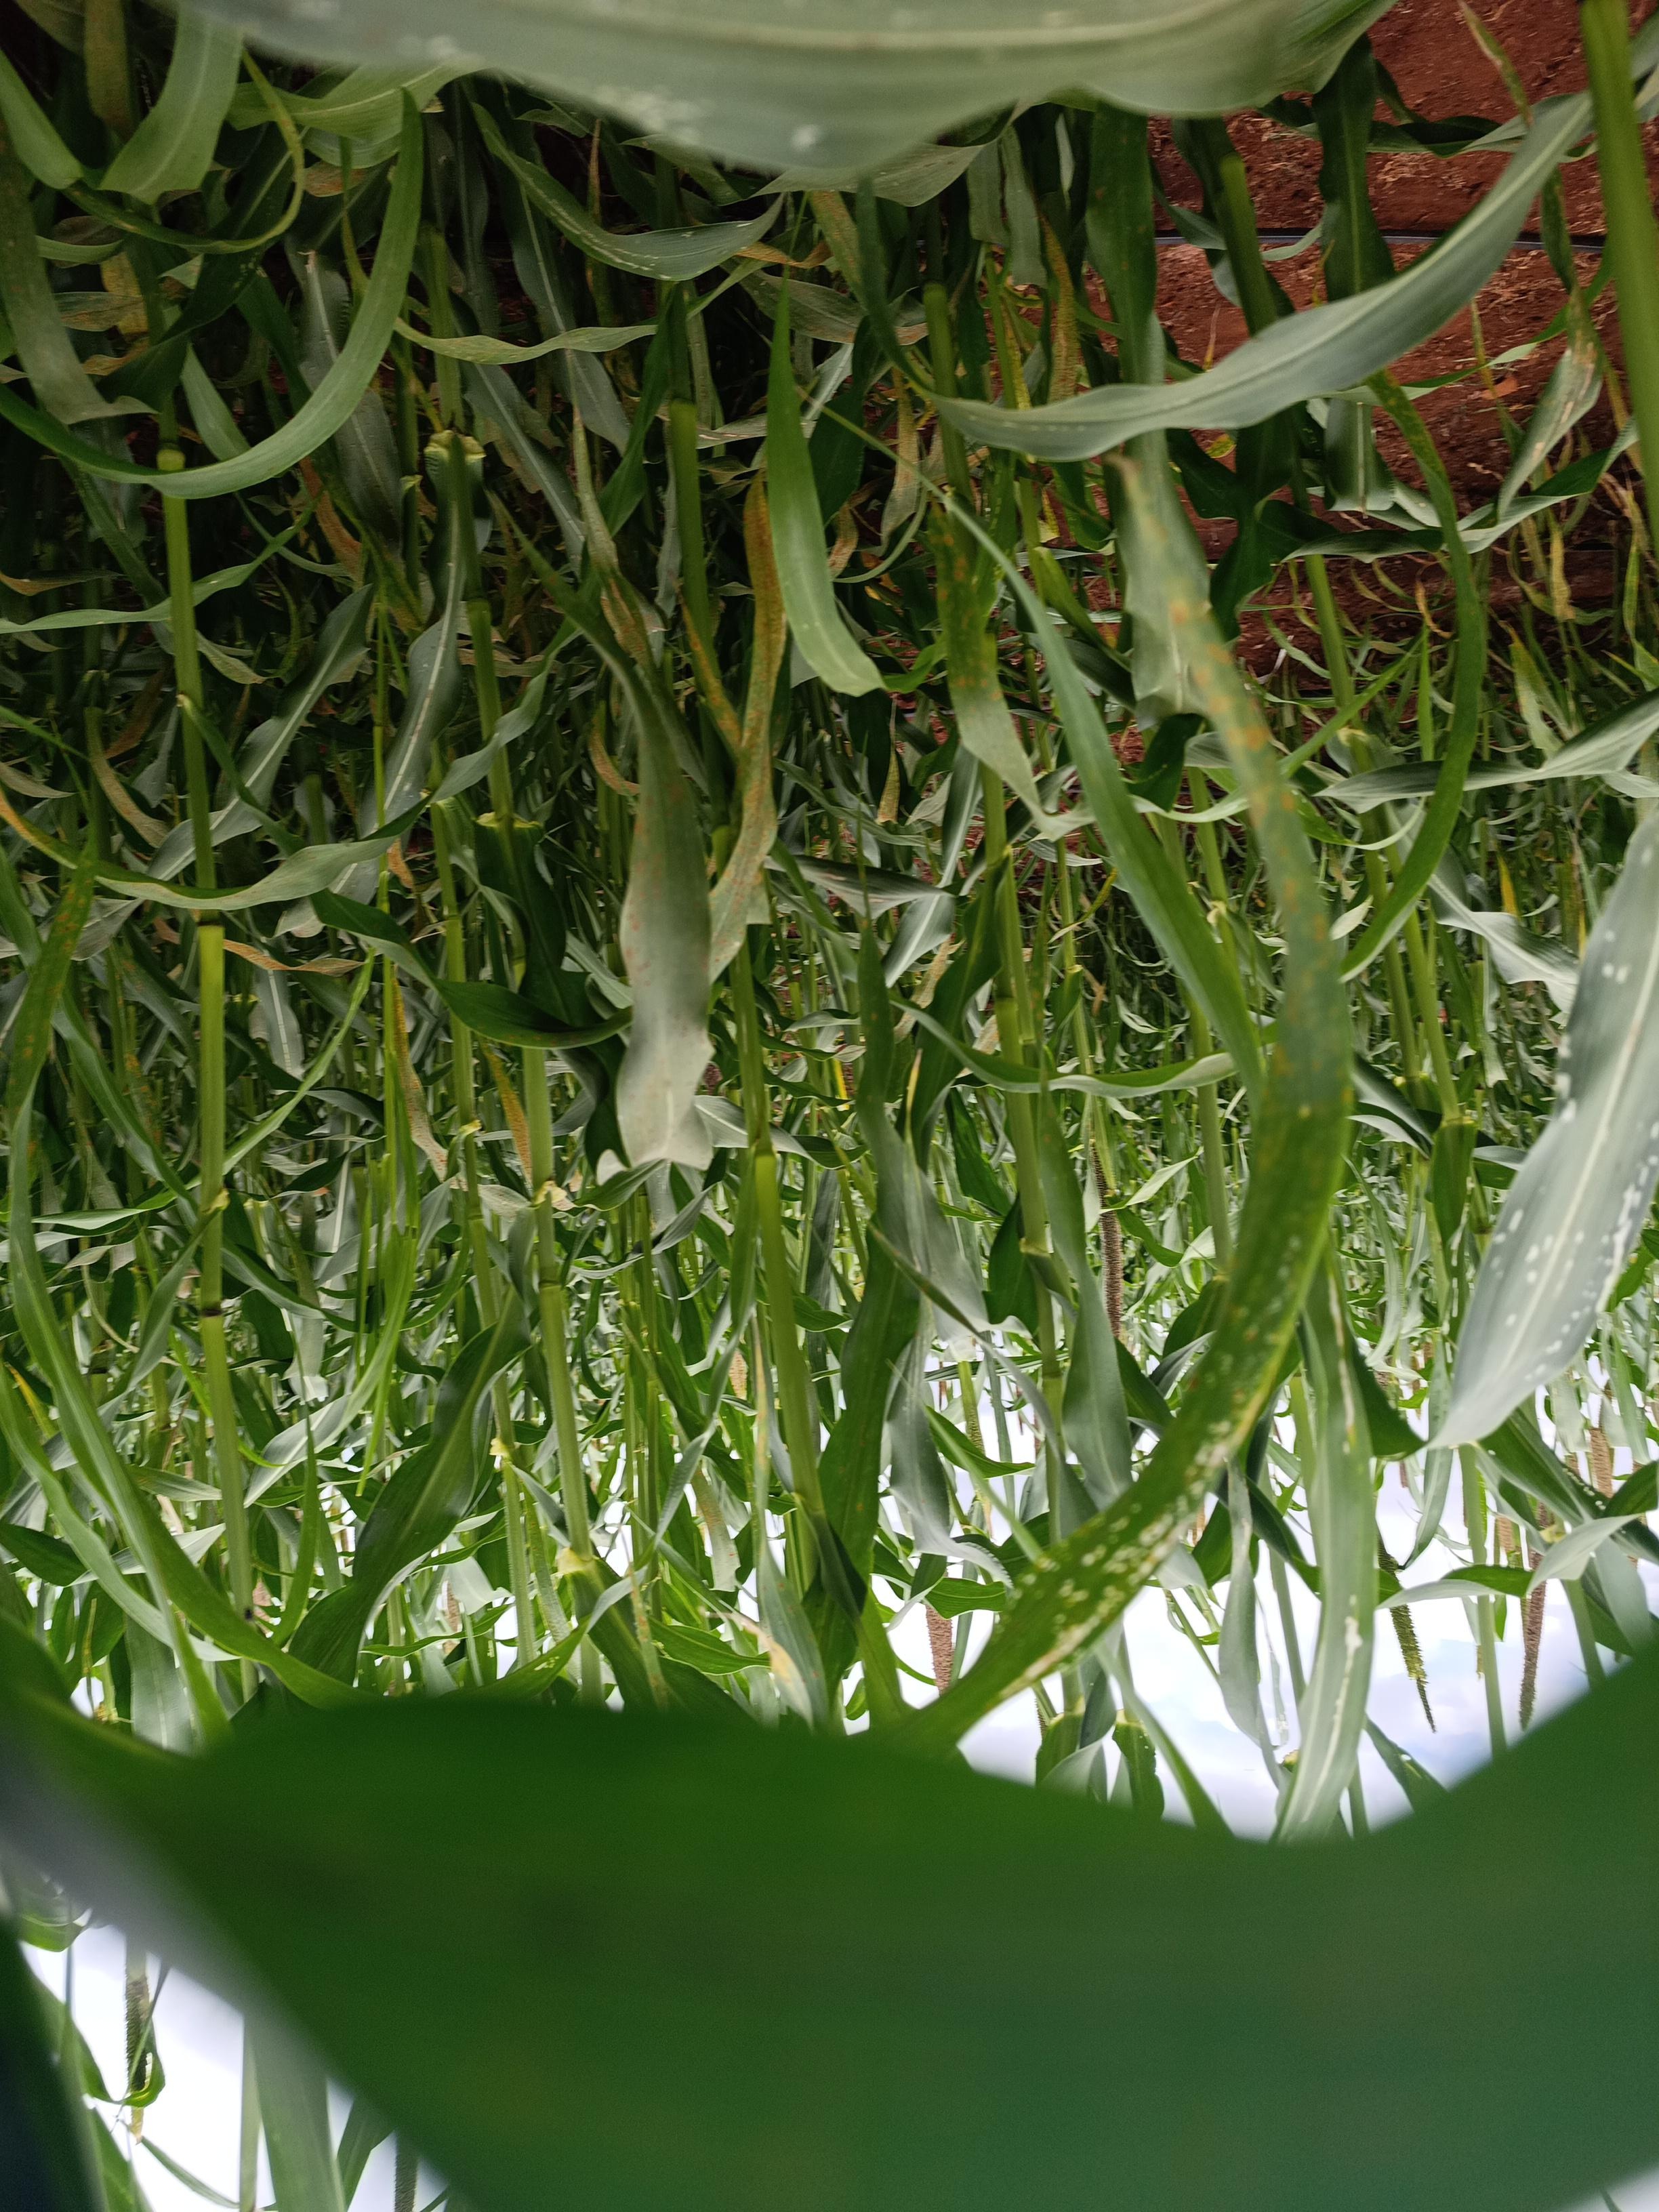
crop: pearl millet
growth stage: flowering
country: Kenya
